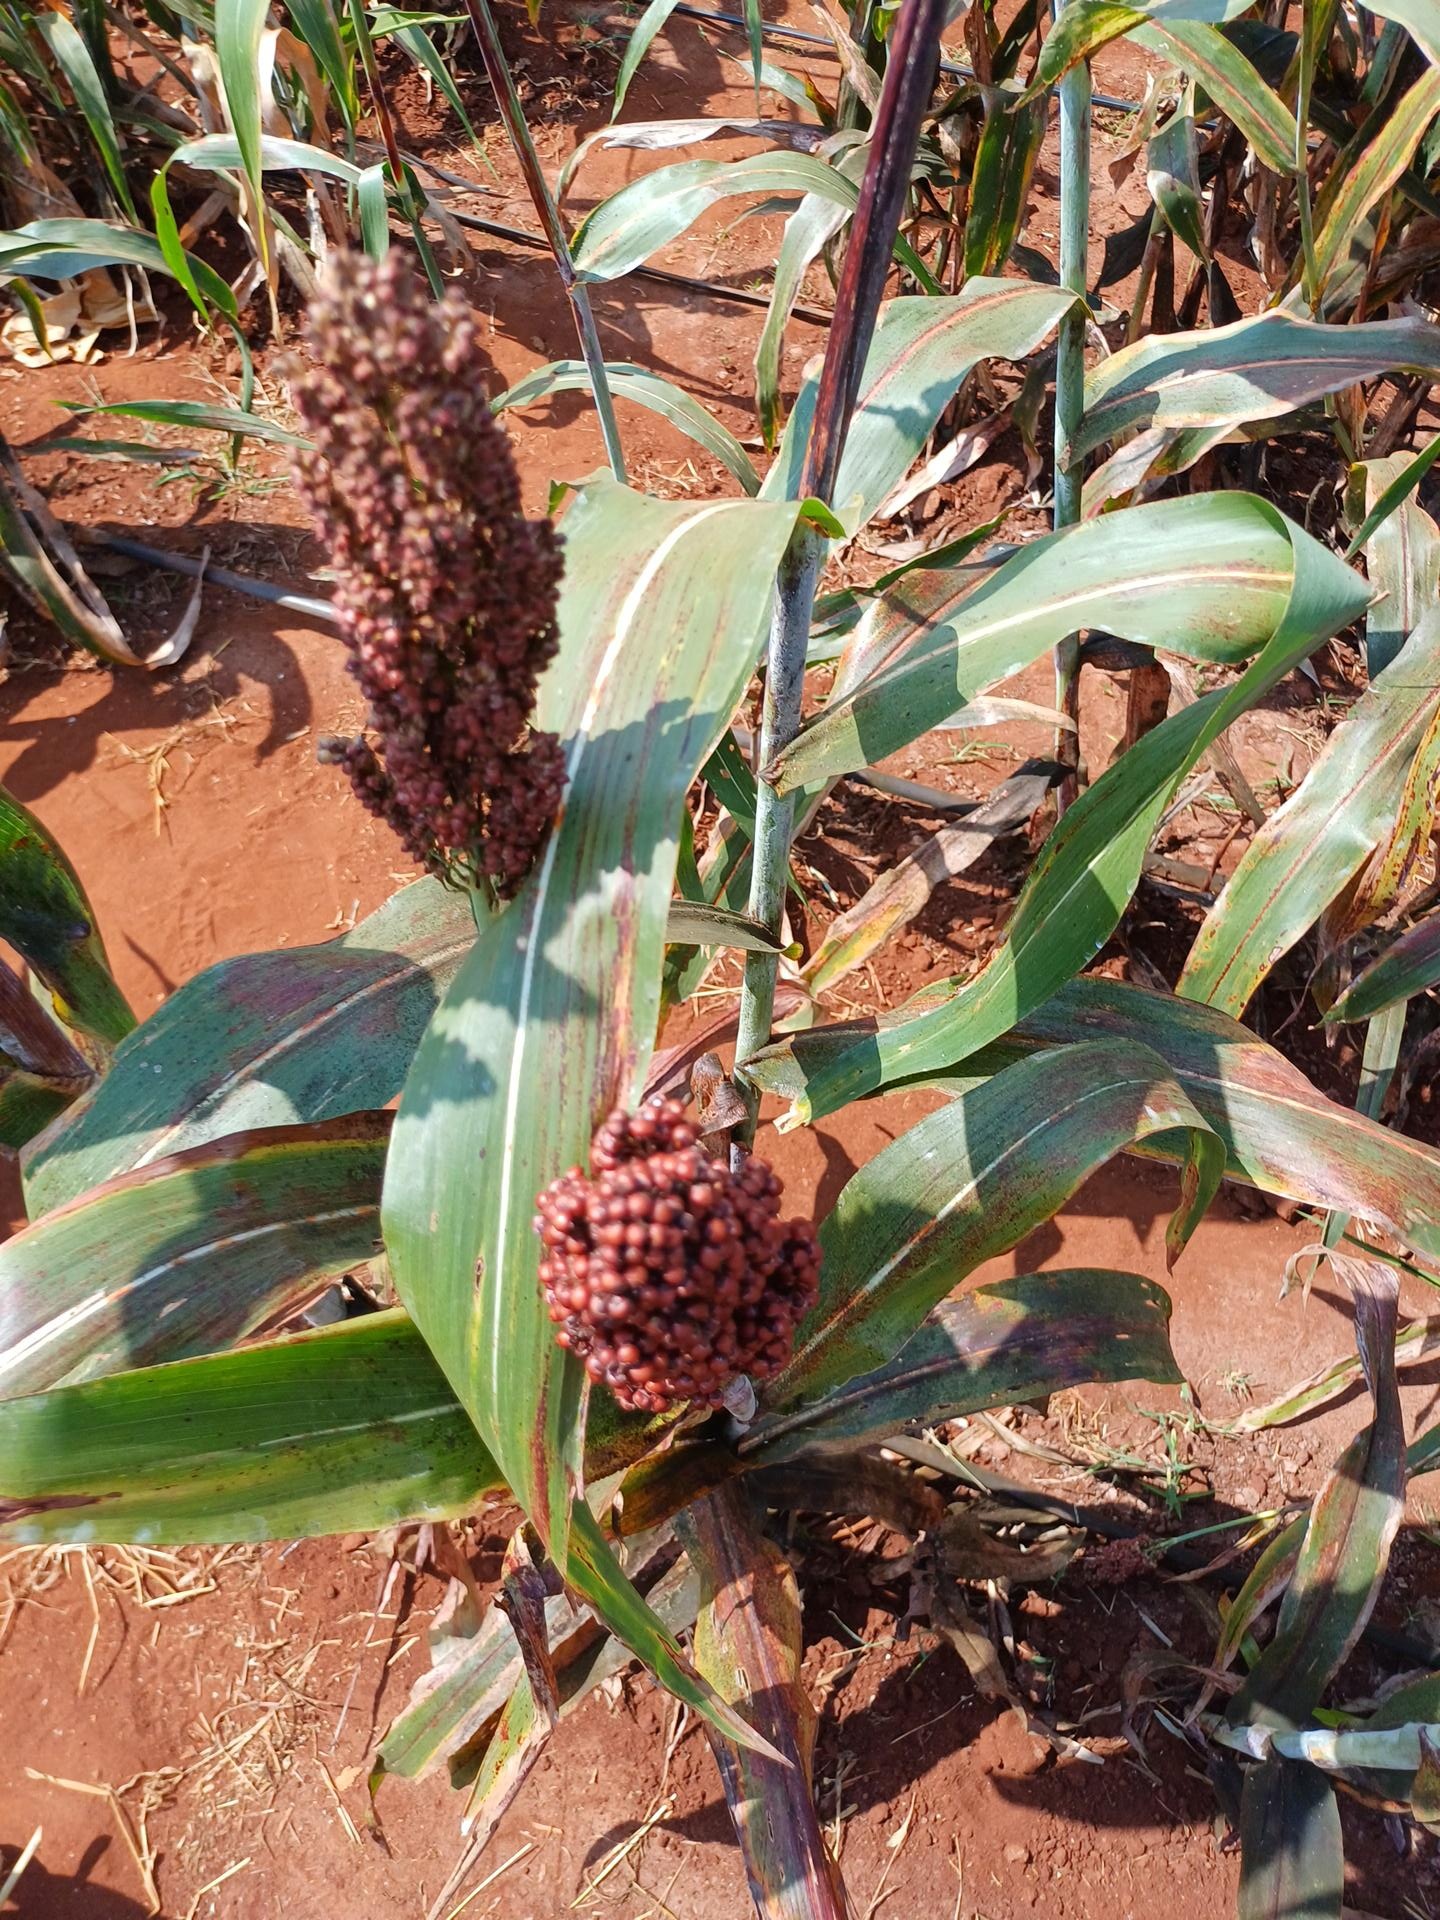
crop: sorghum
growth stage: maturity
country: Kenya
